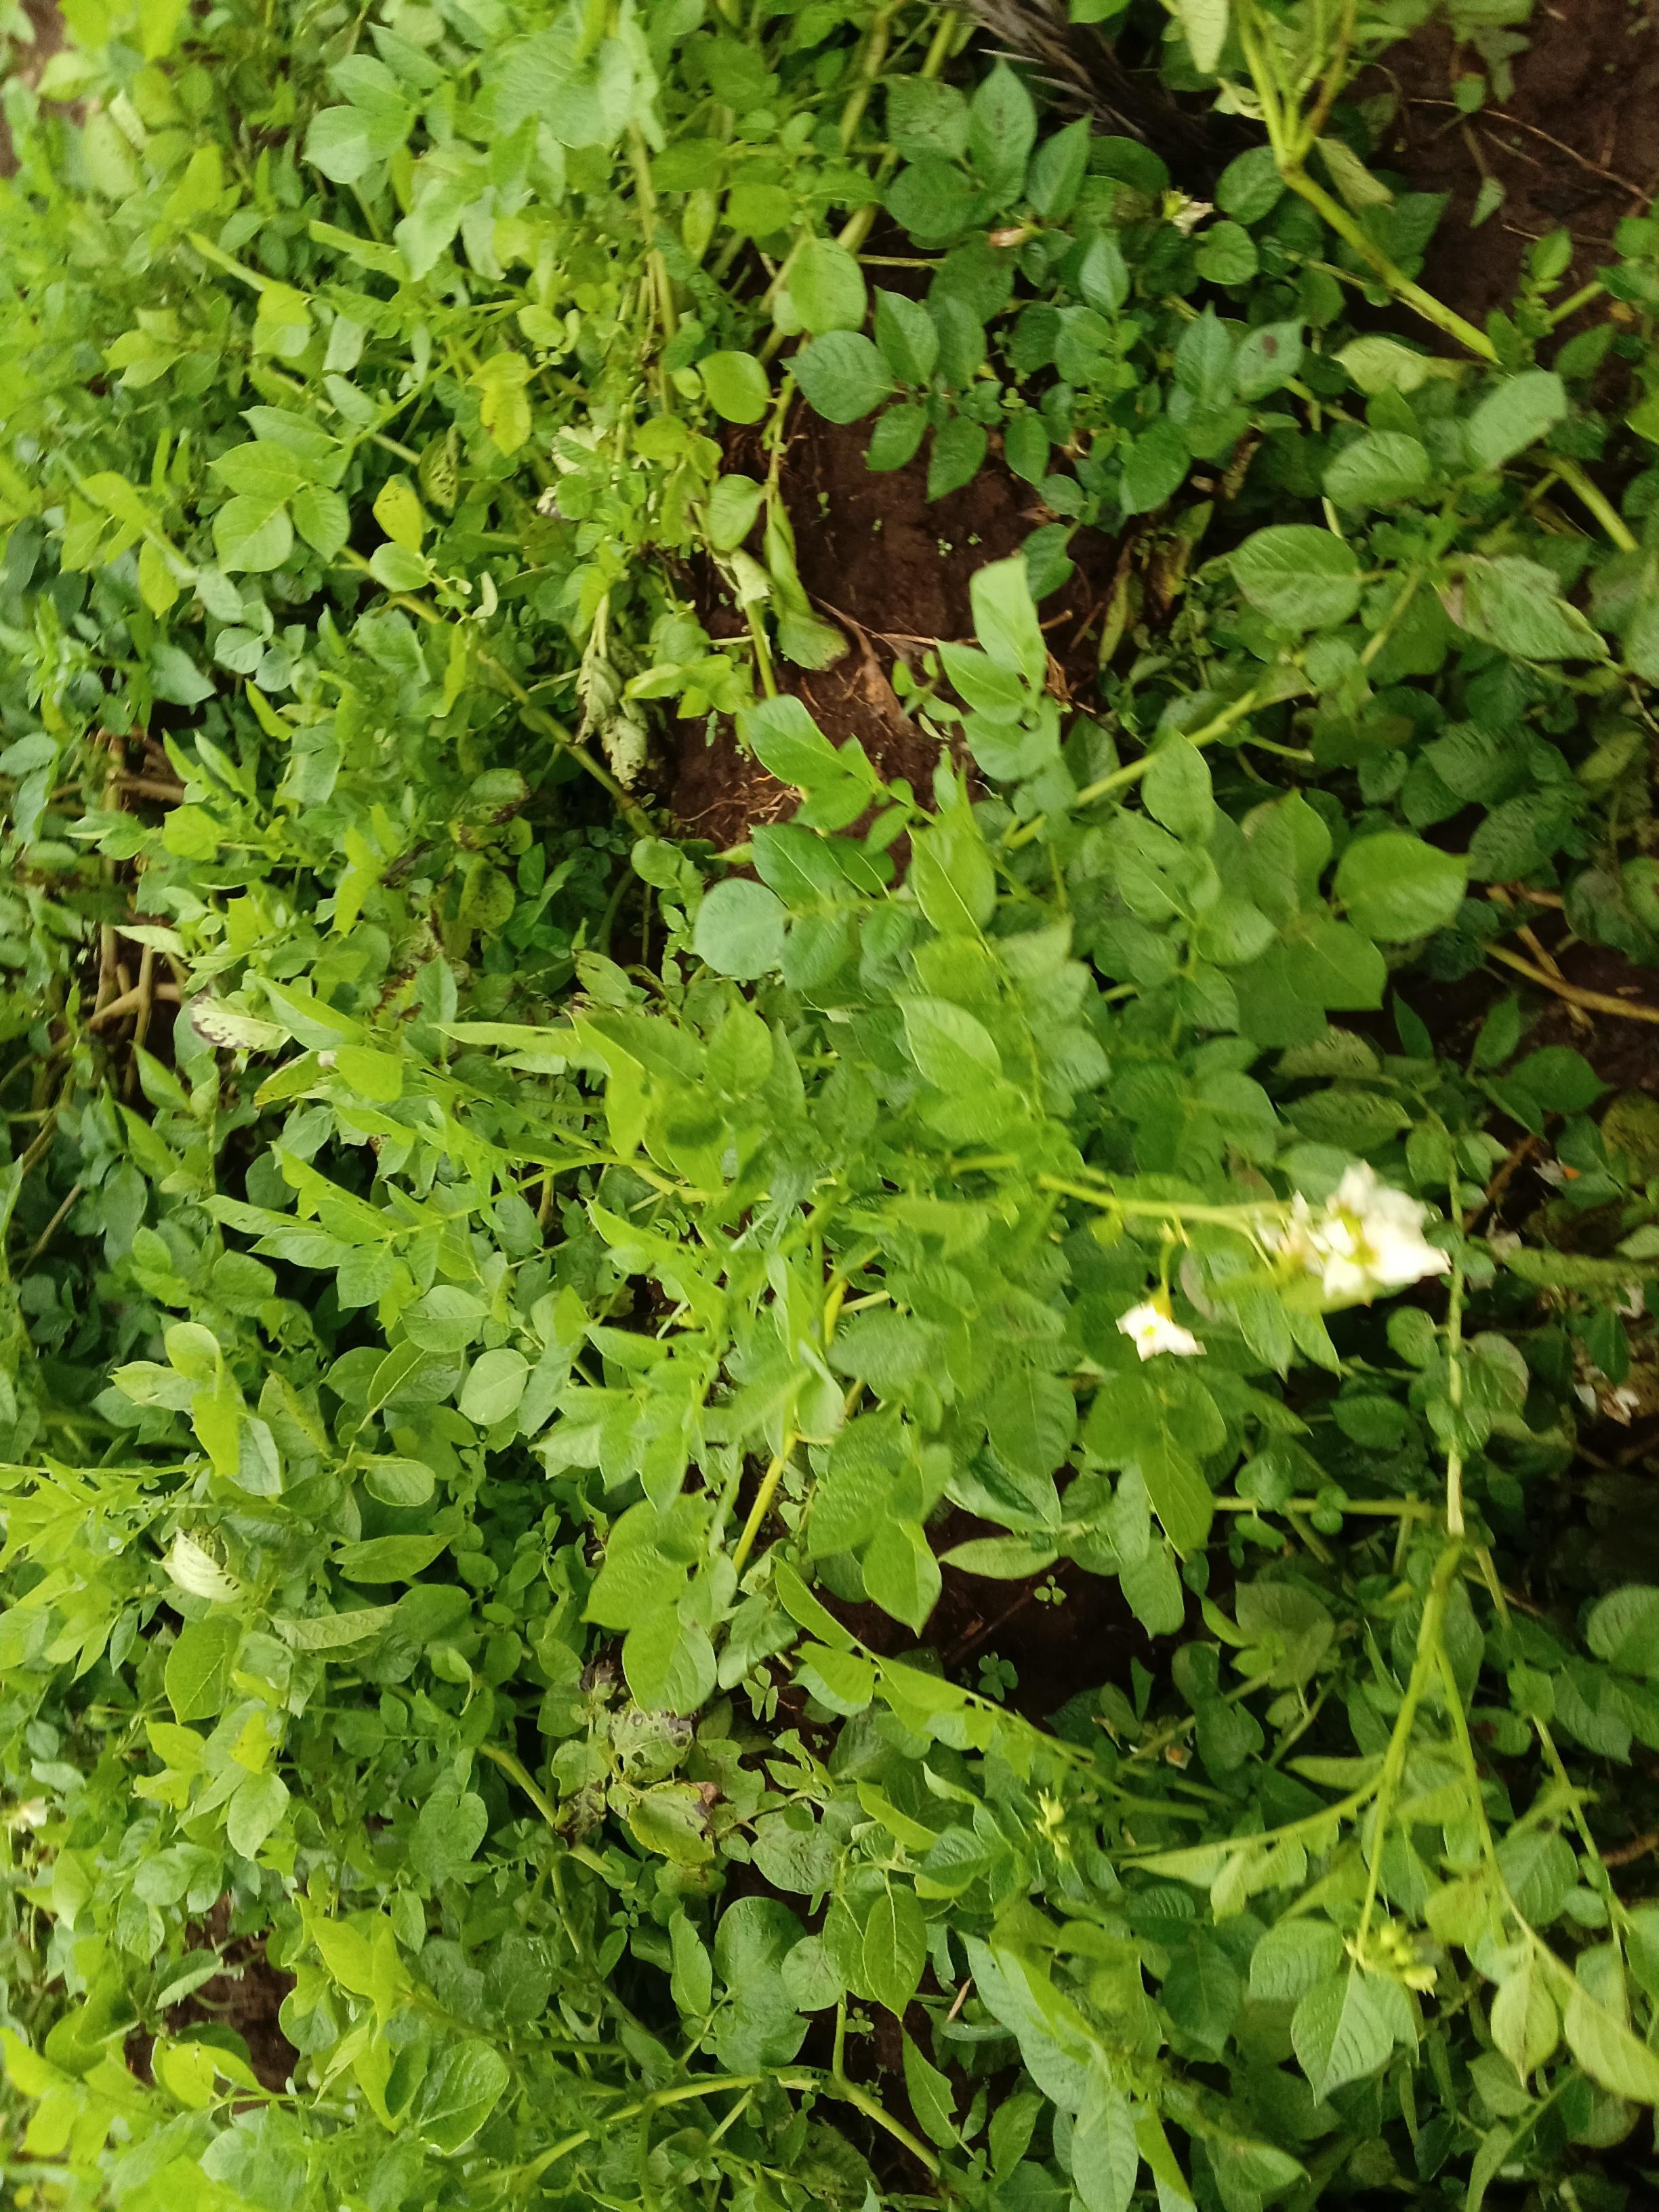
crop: potato
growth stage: flowering
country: Kenya
